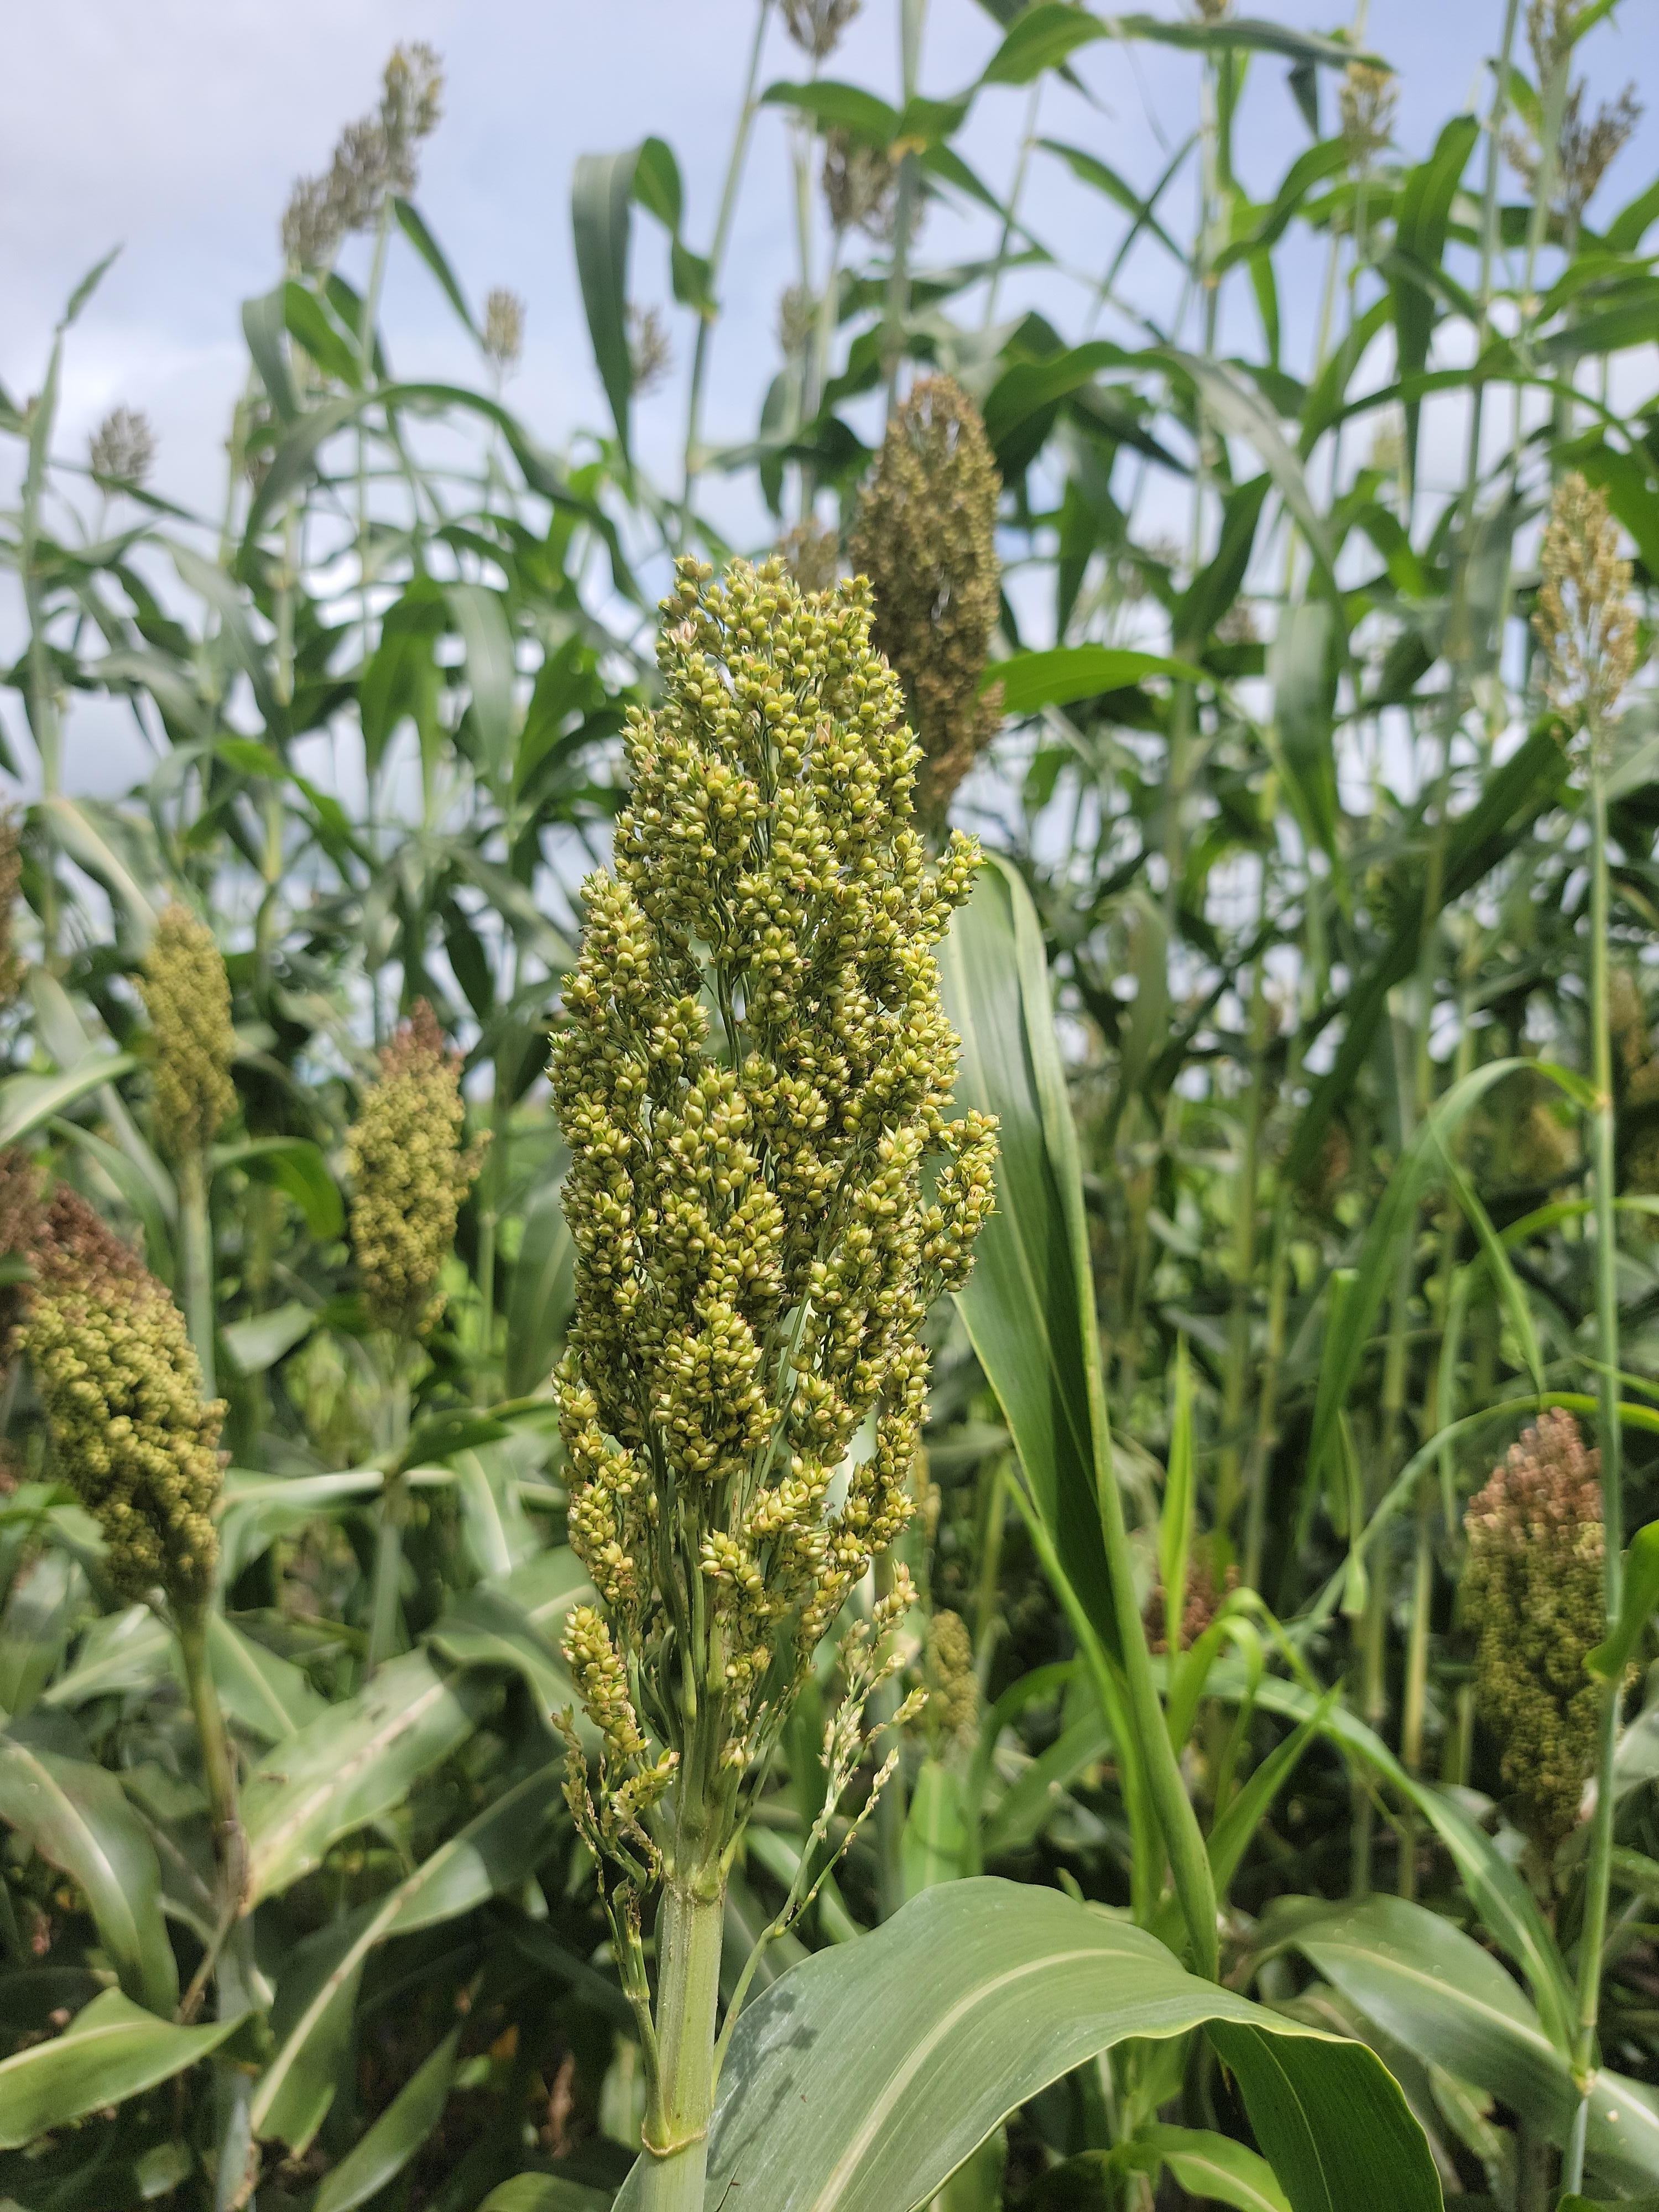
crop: sorghum
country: Tanzania
